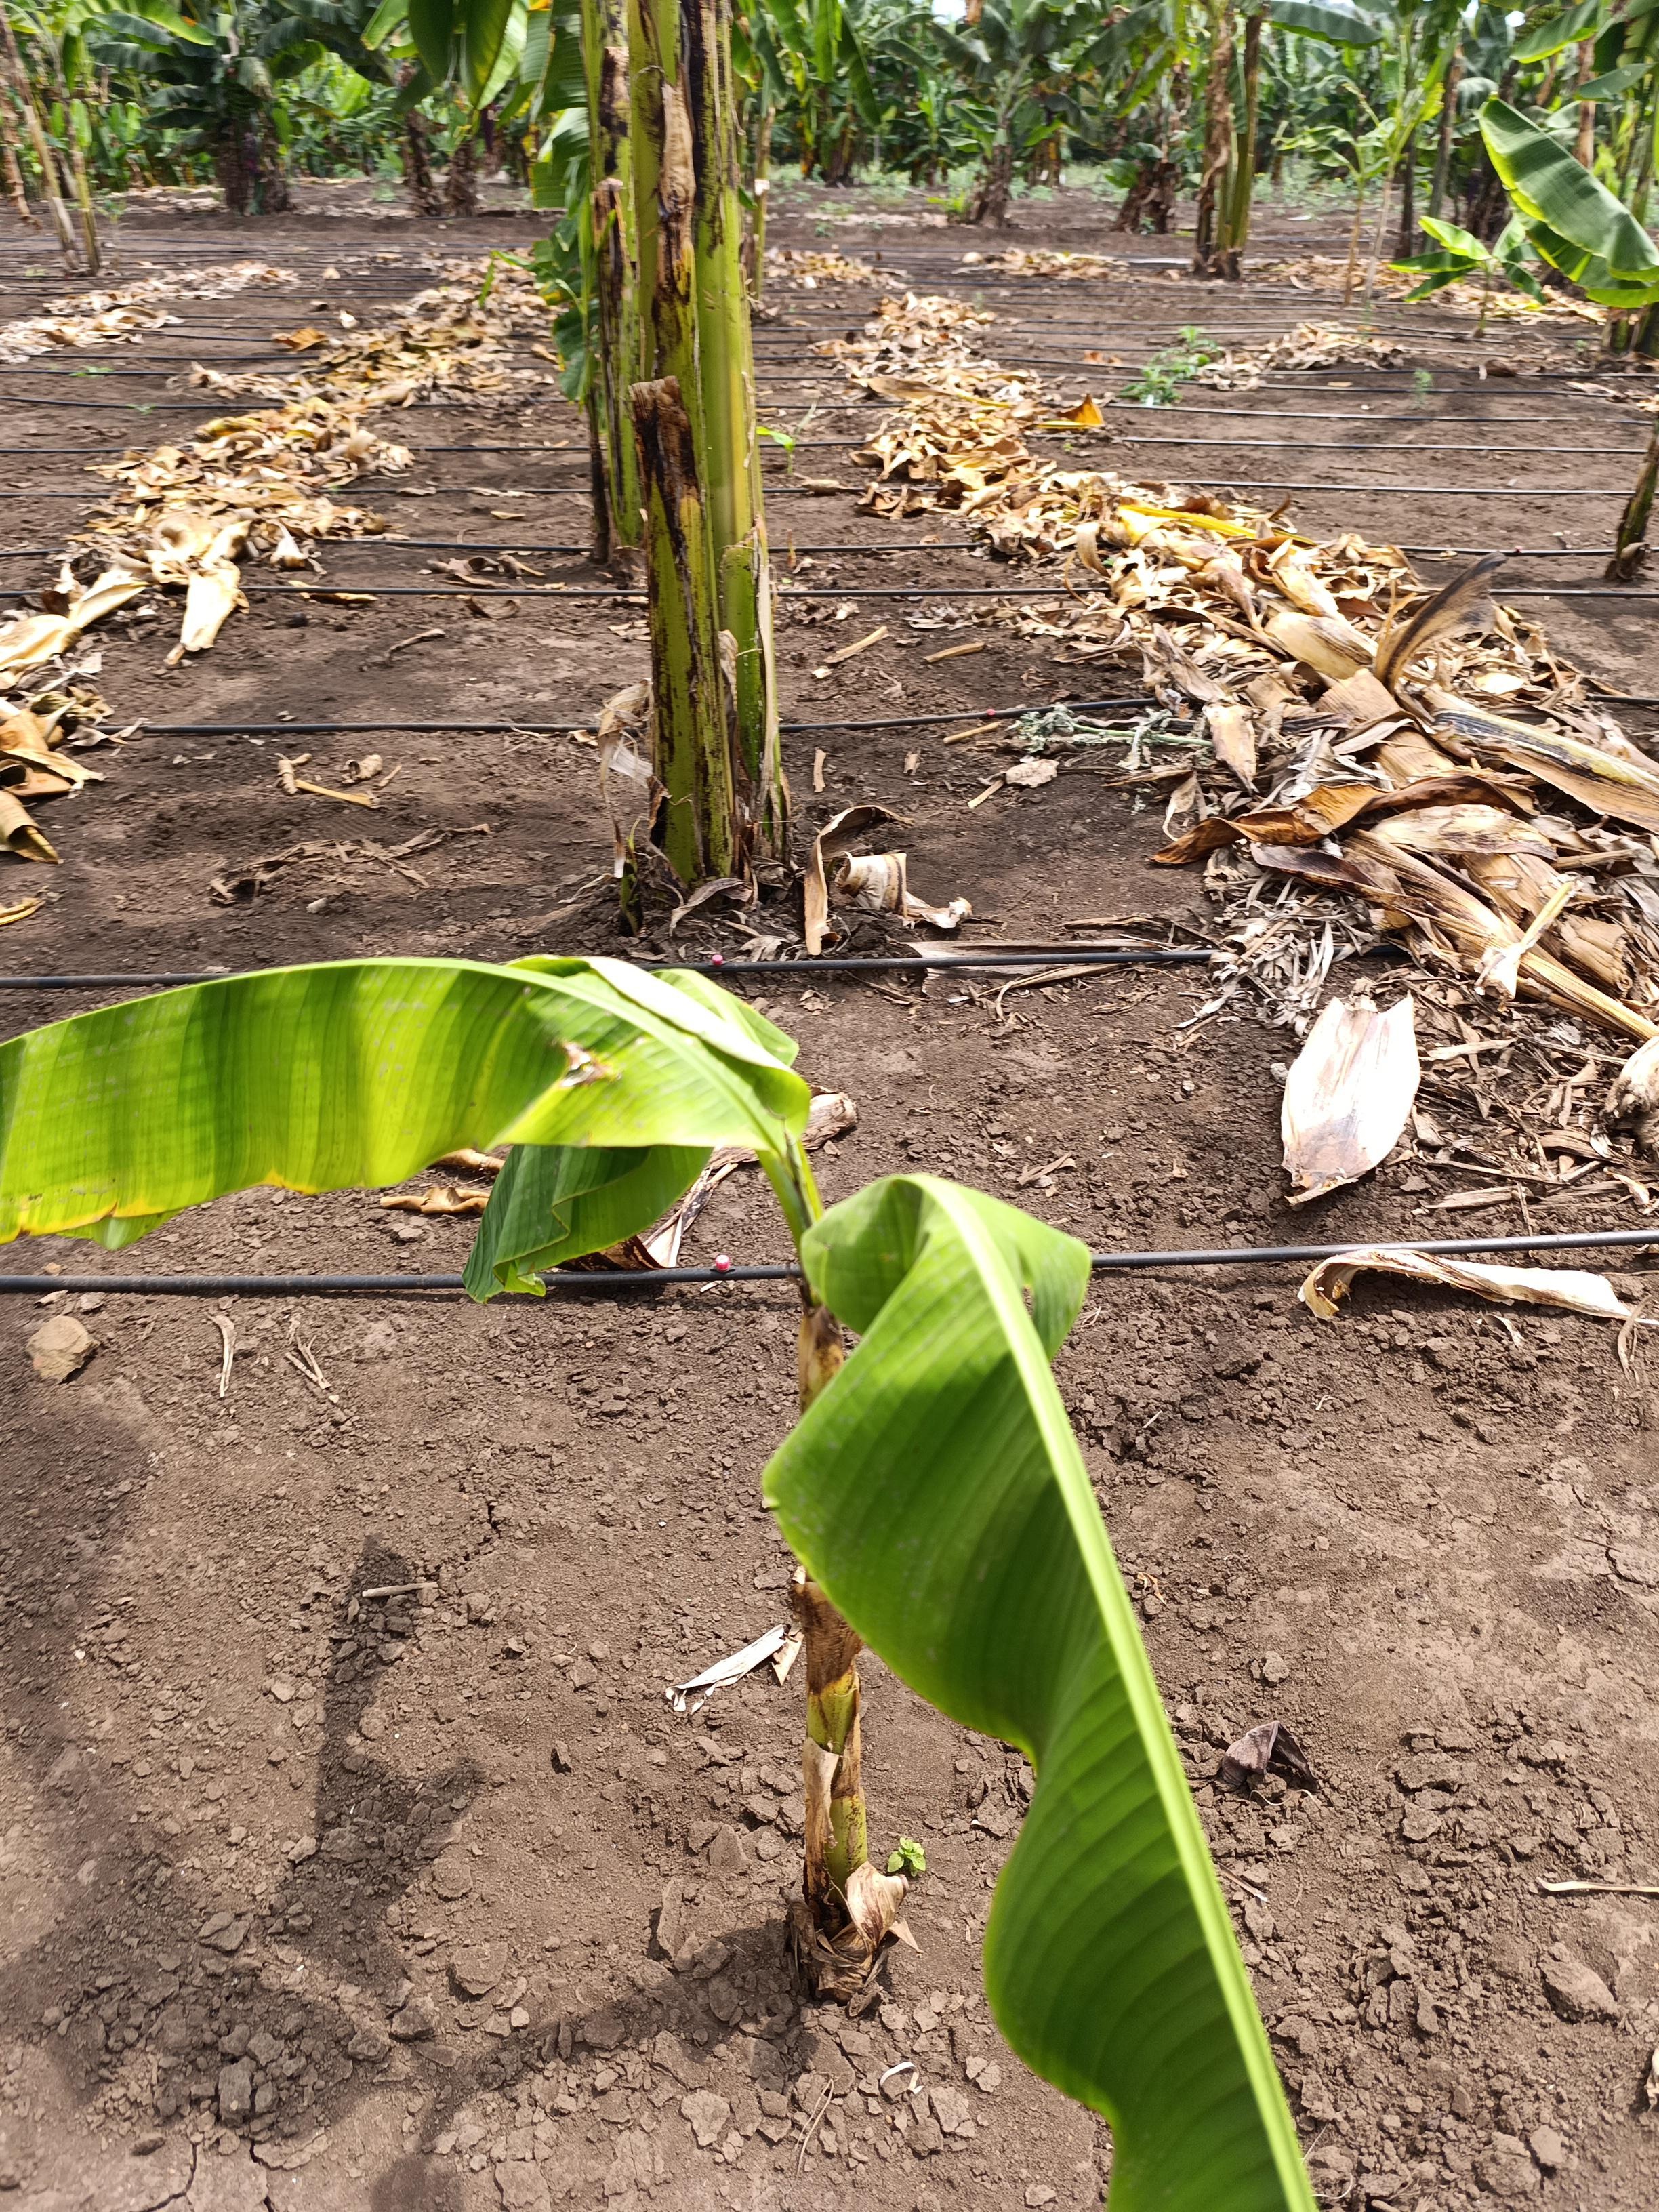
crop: banana
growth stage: vegetative
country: Tanzania
